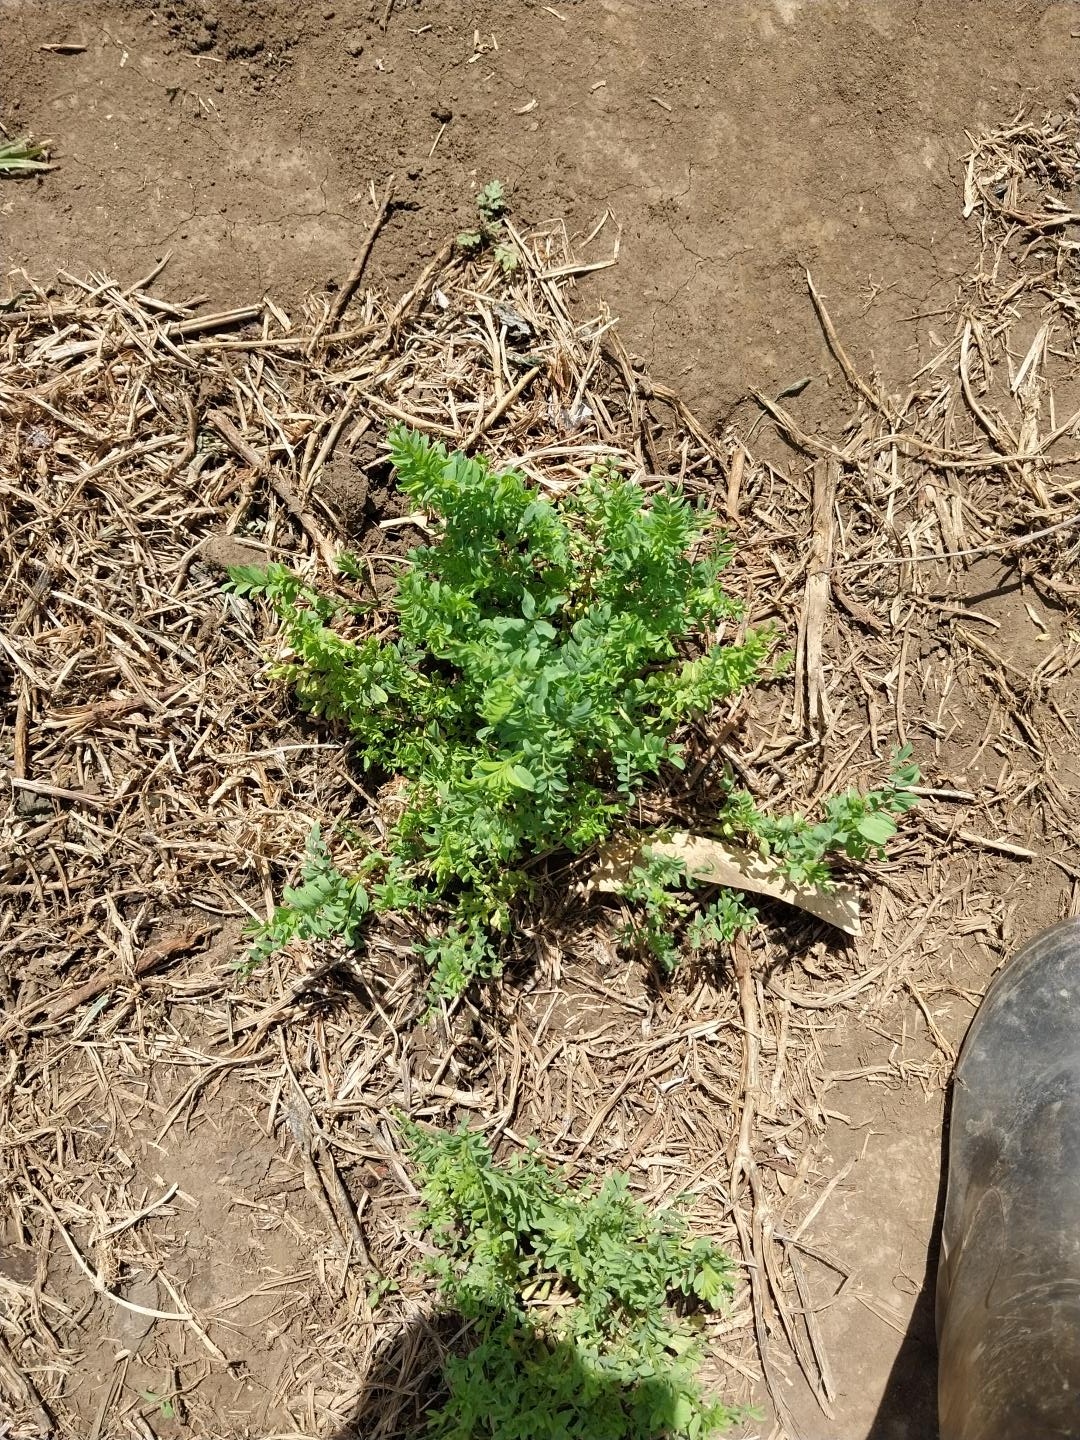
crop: lentil
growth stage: vegetative
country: Tanzania
